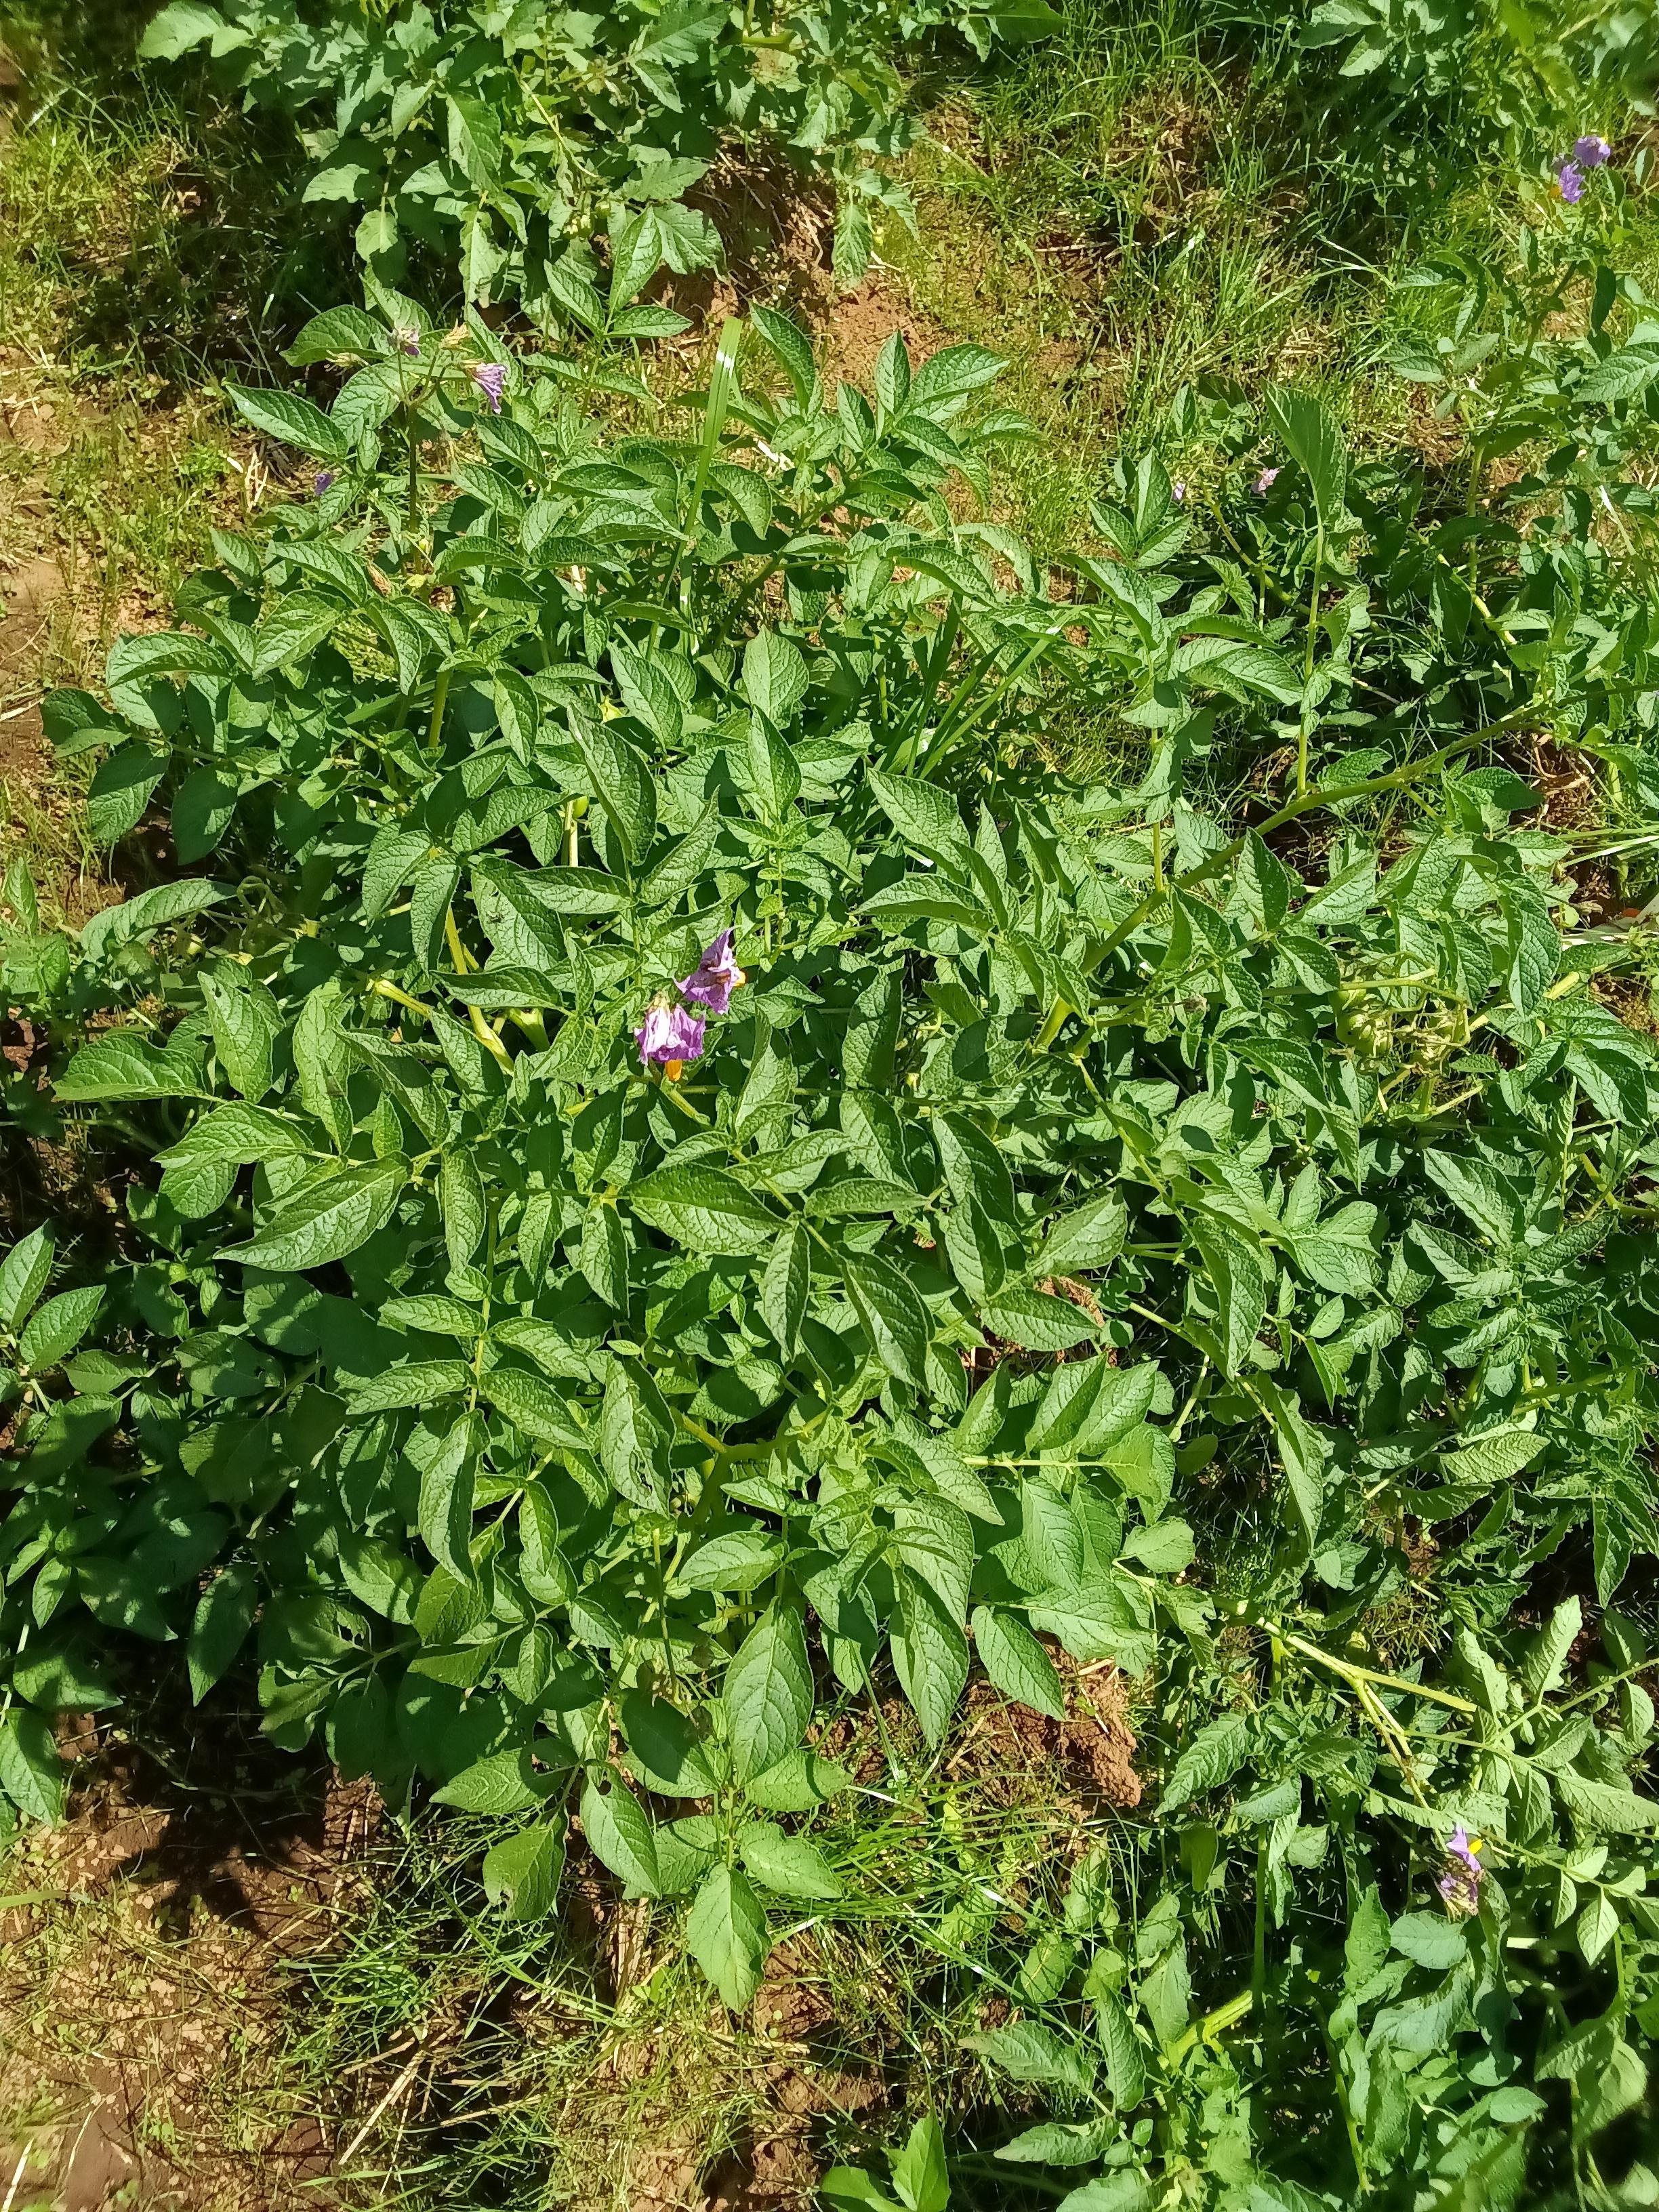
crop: potato
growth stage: flowering
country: Kenya
